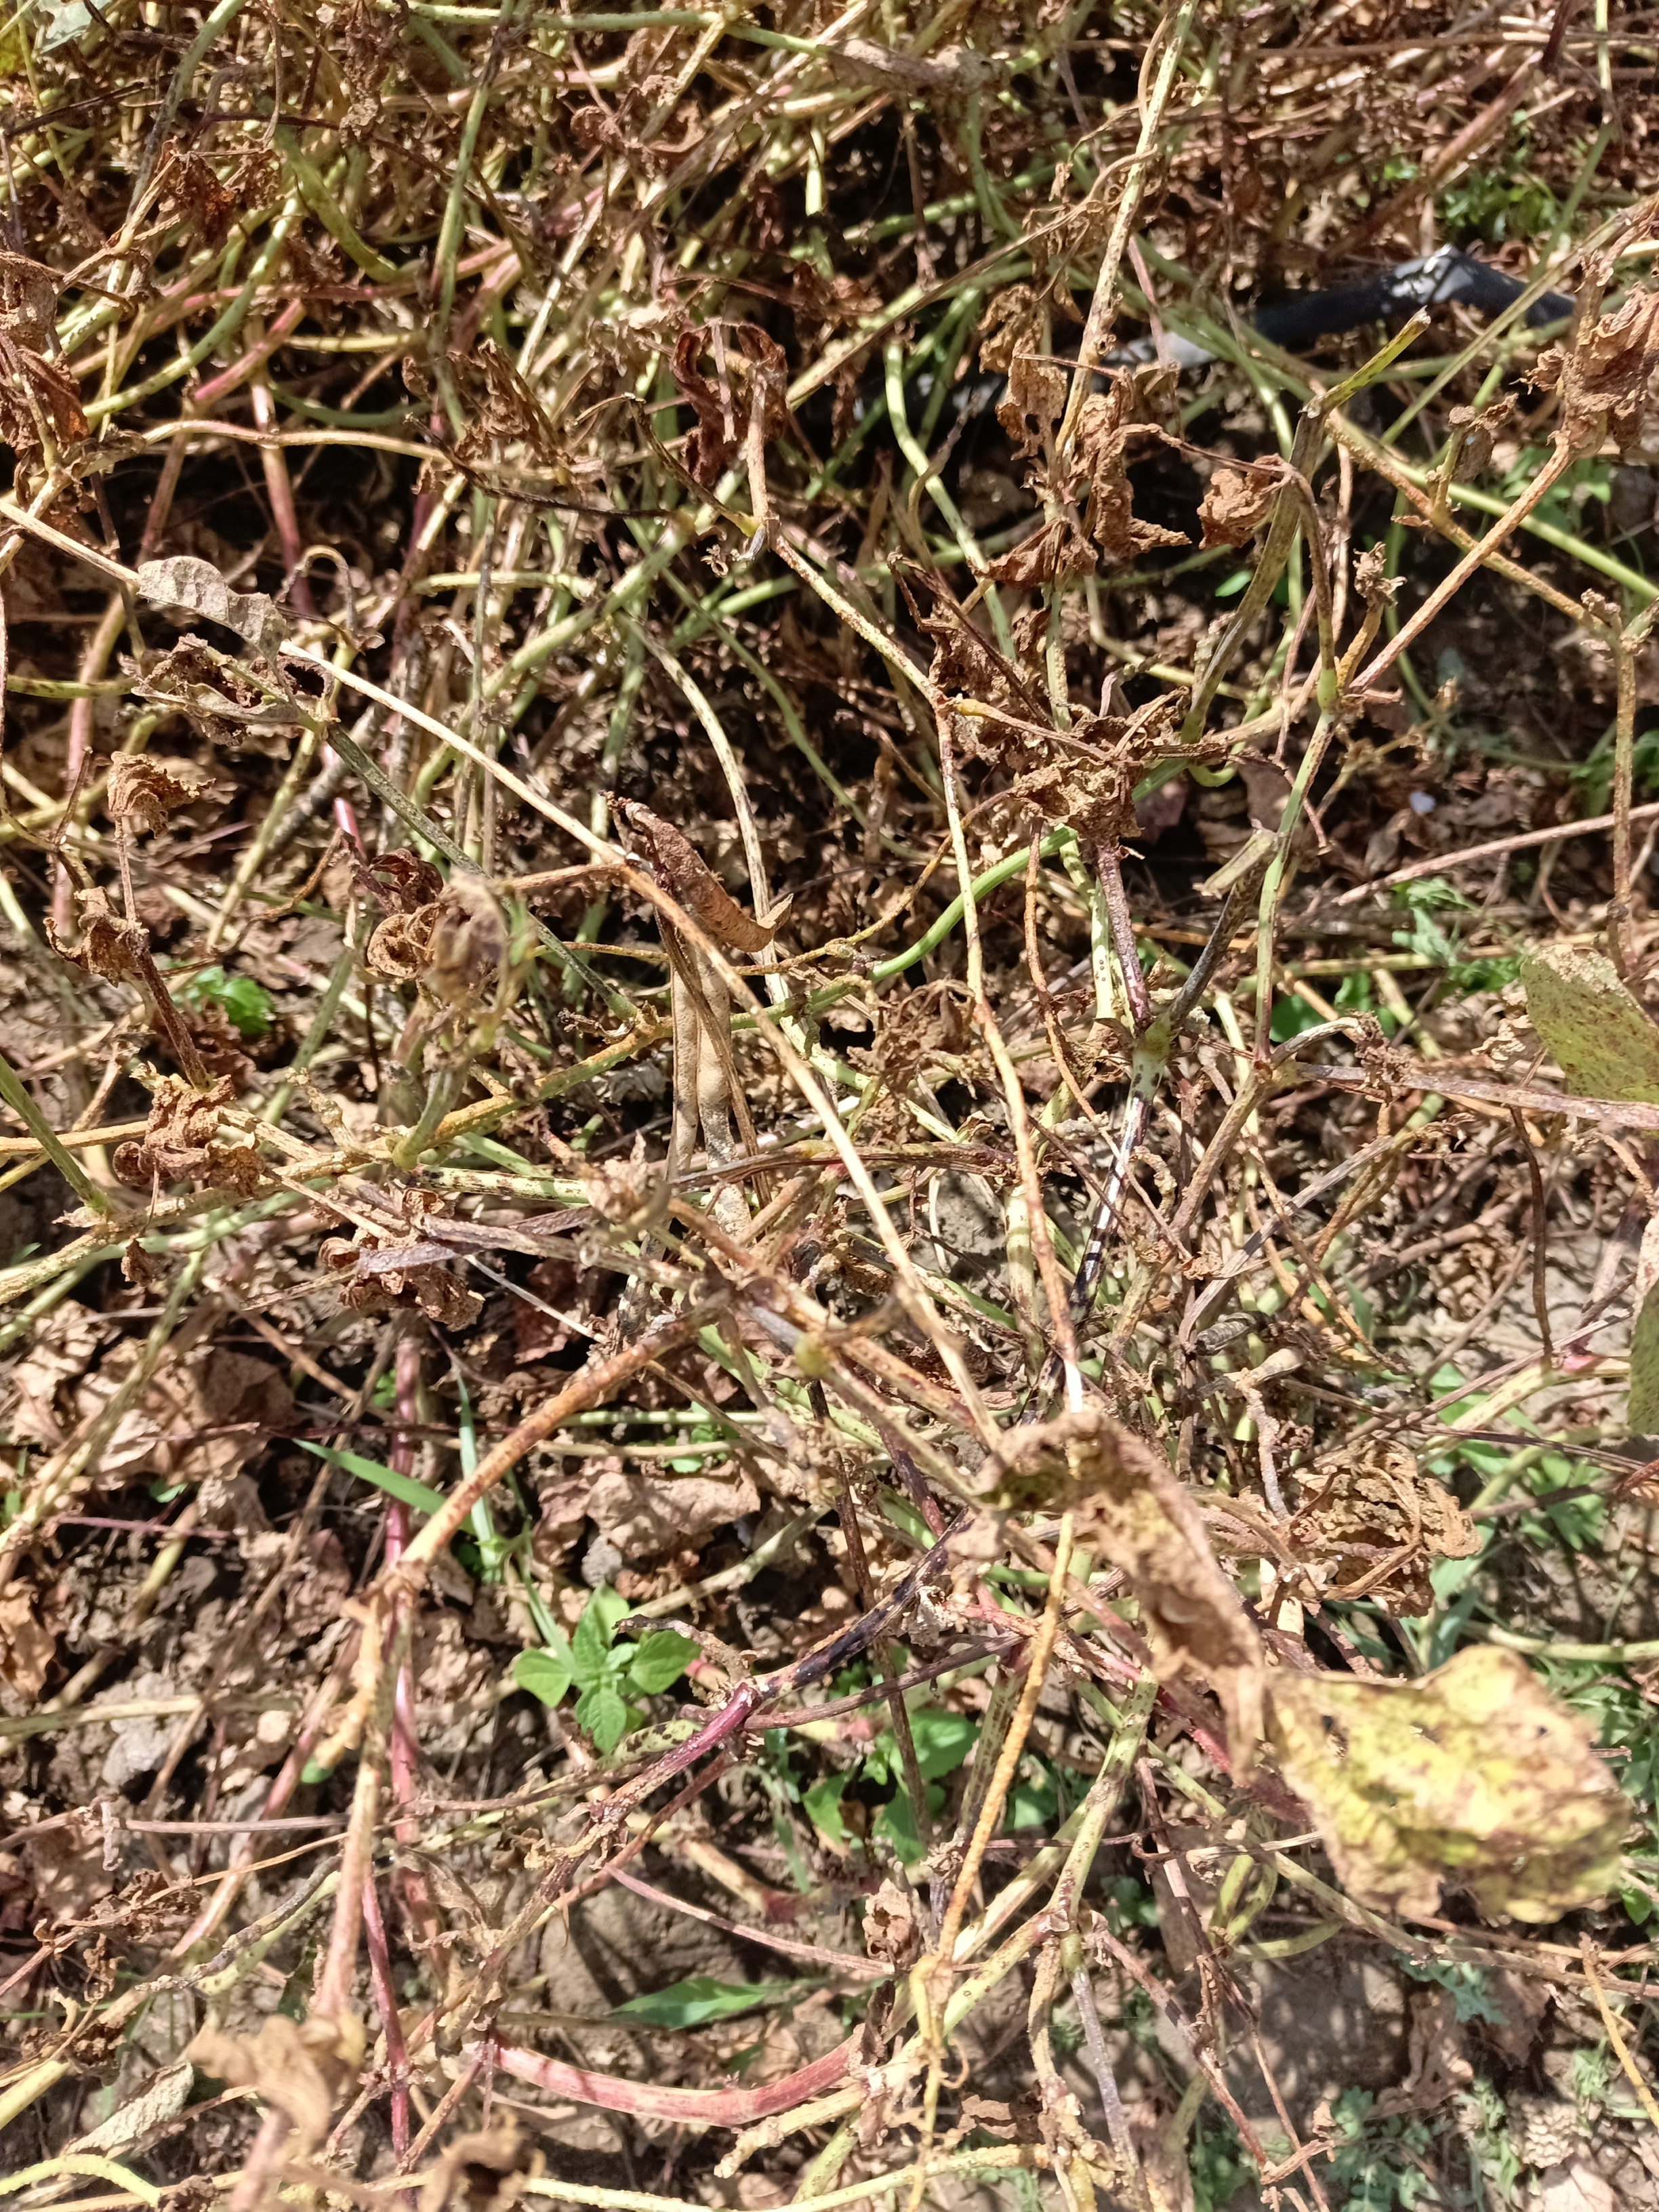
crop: cowpea
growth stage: harvest maturity
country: Tanzania
